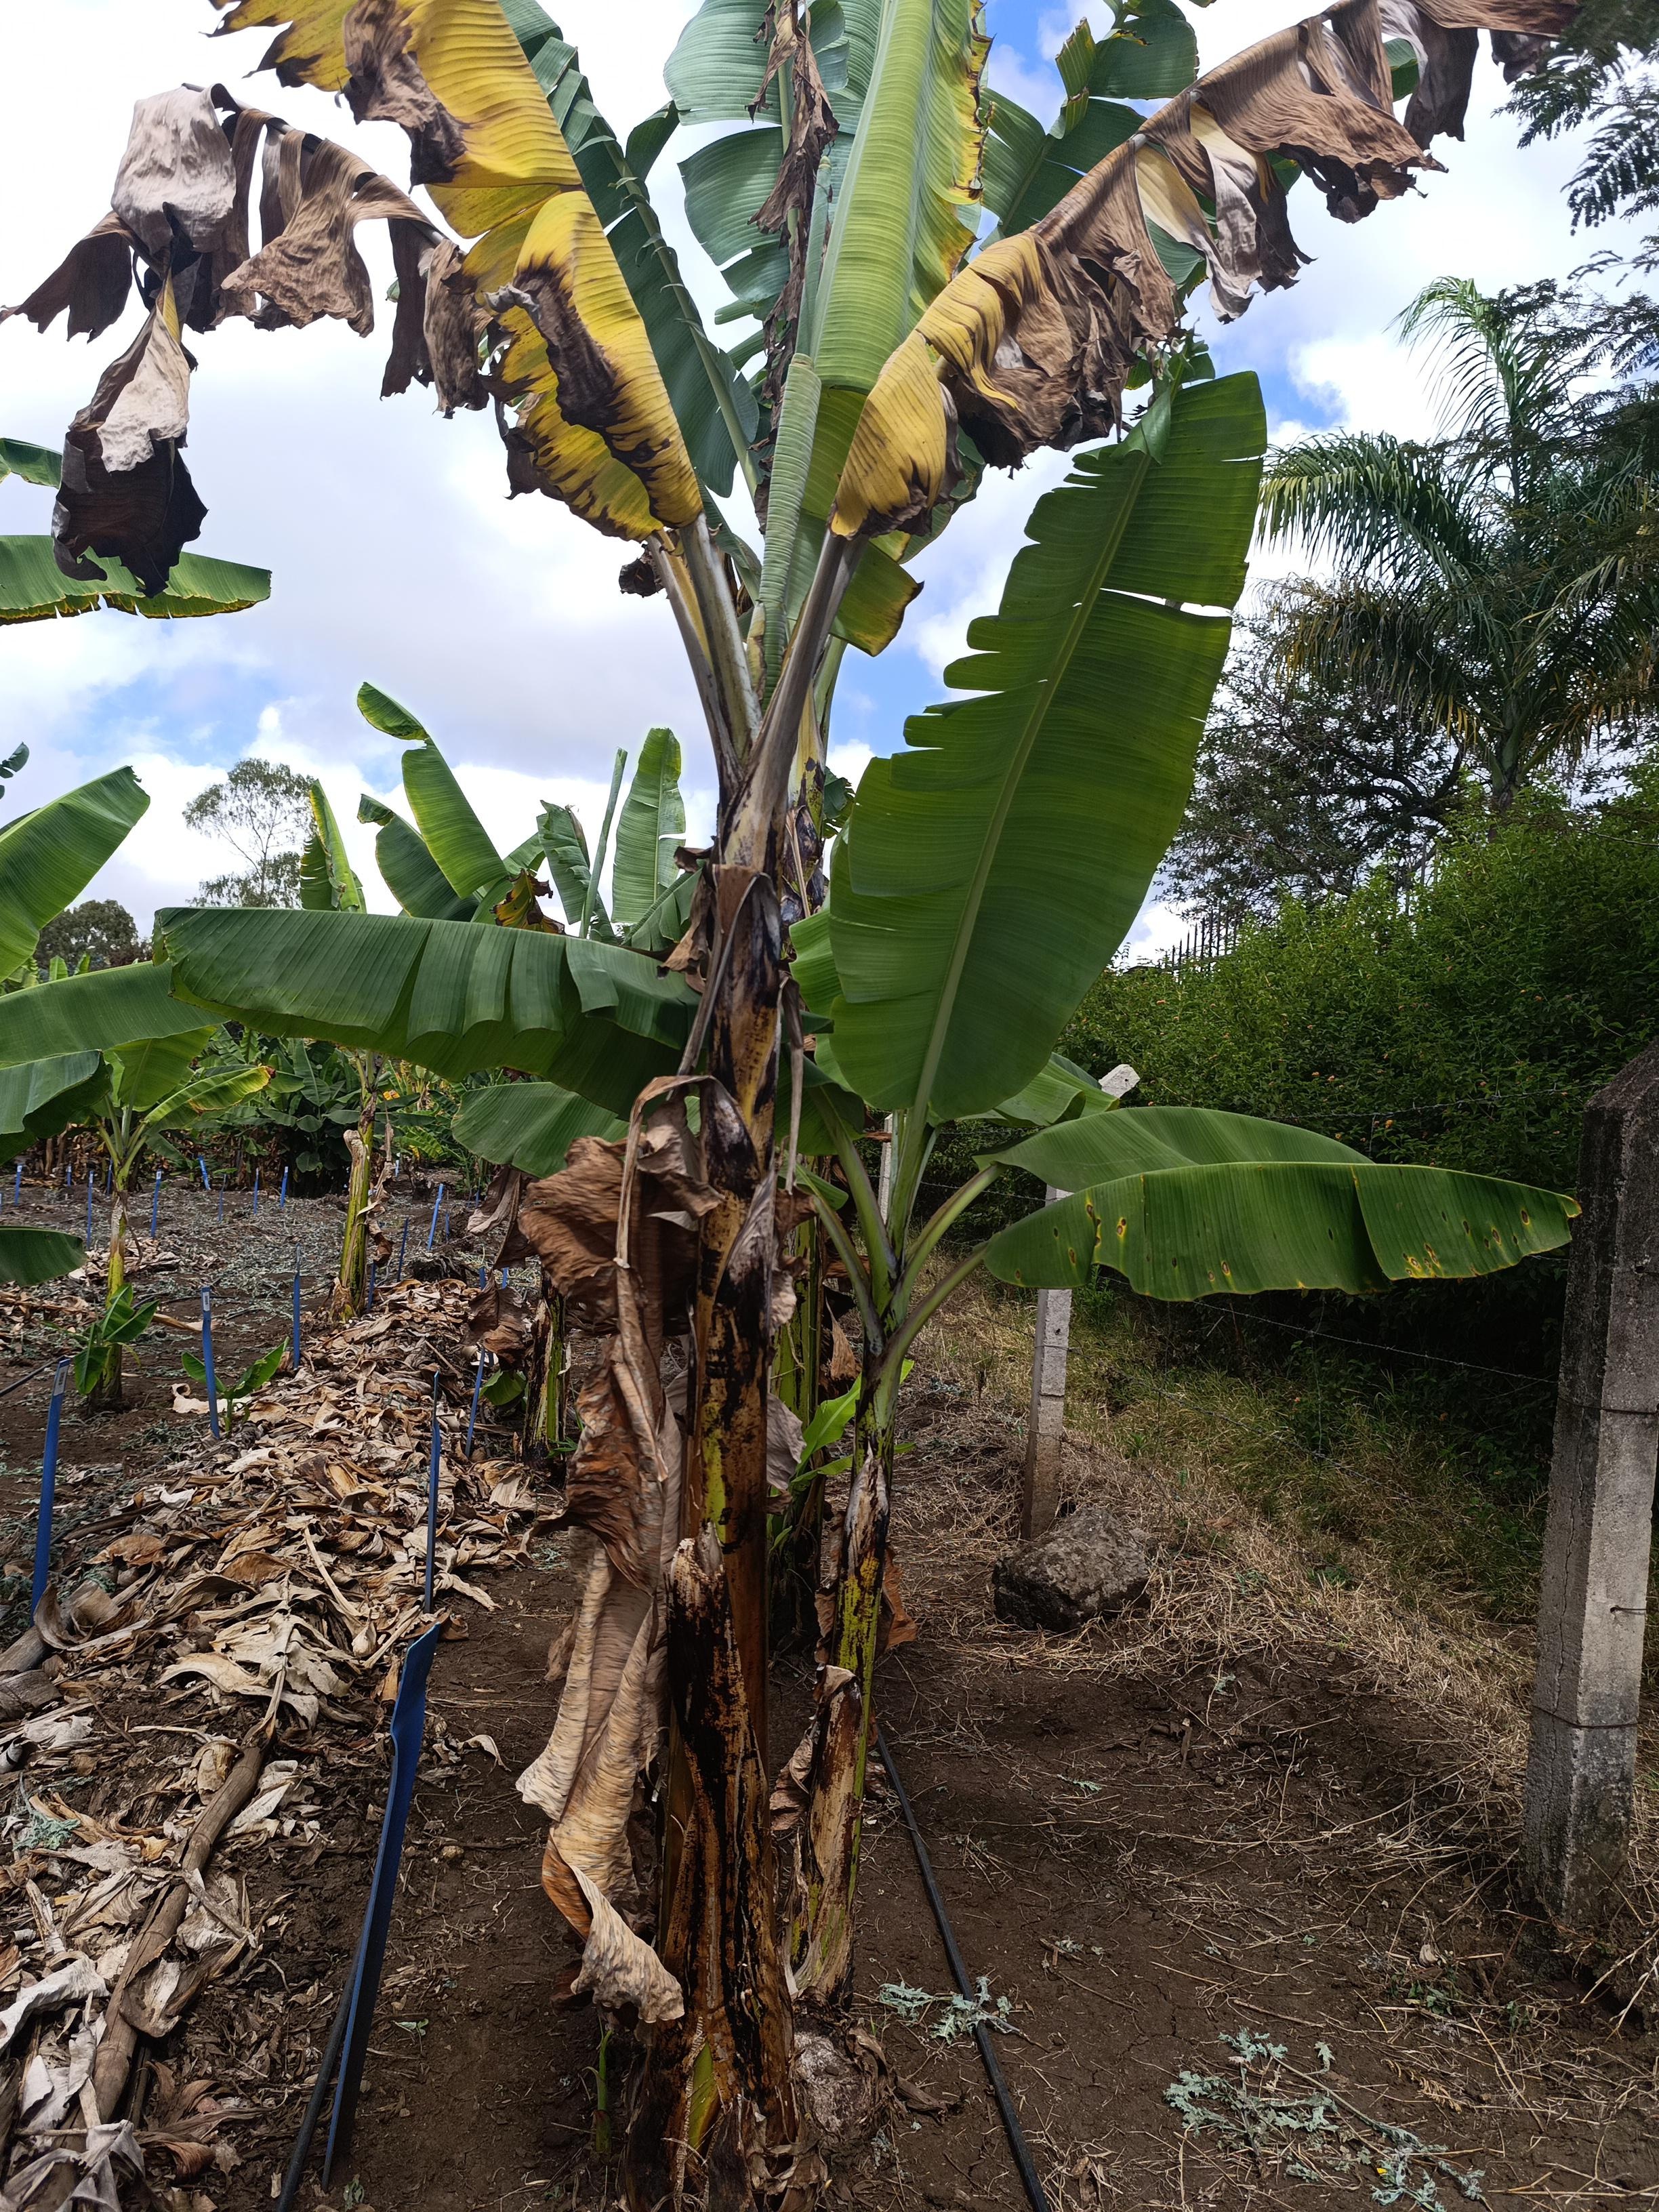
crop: banana
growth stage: vegetative
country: Tanzania
